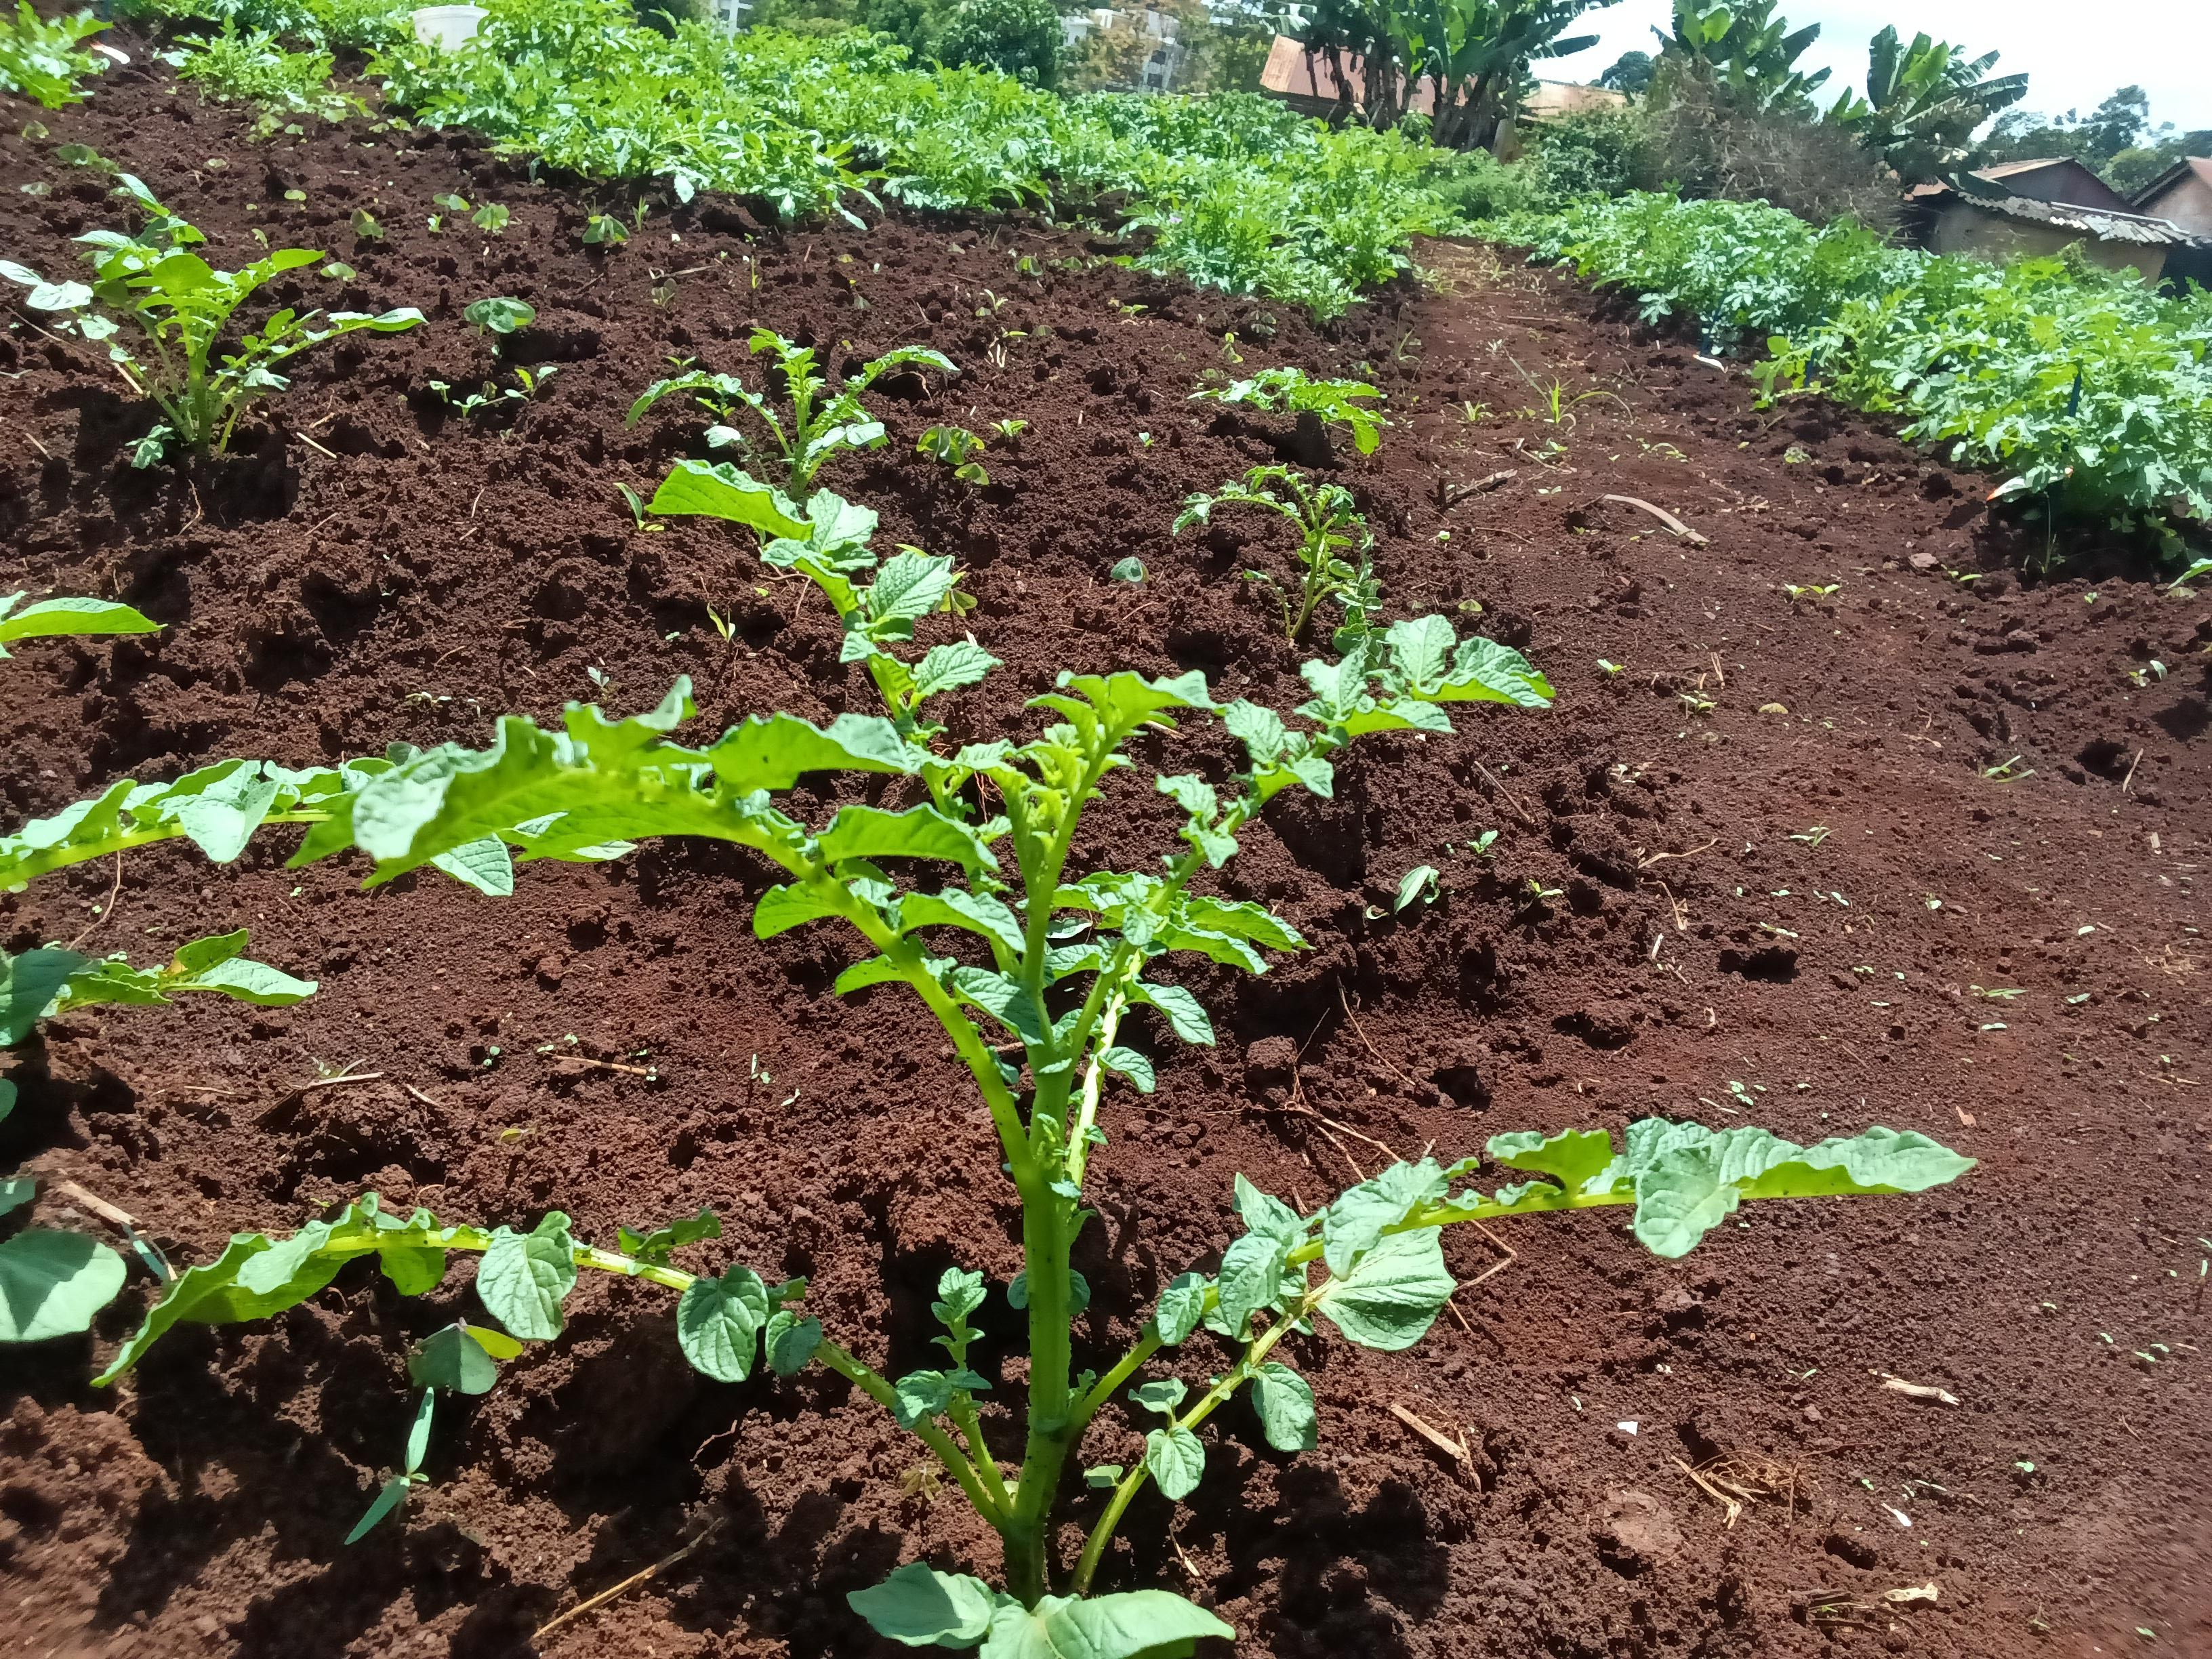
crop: potato
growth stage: vegetative
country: Kenya
